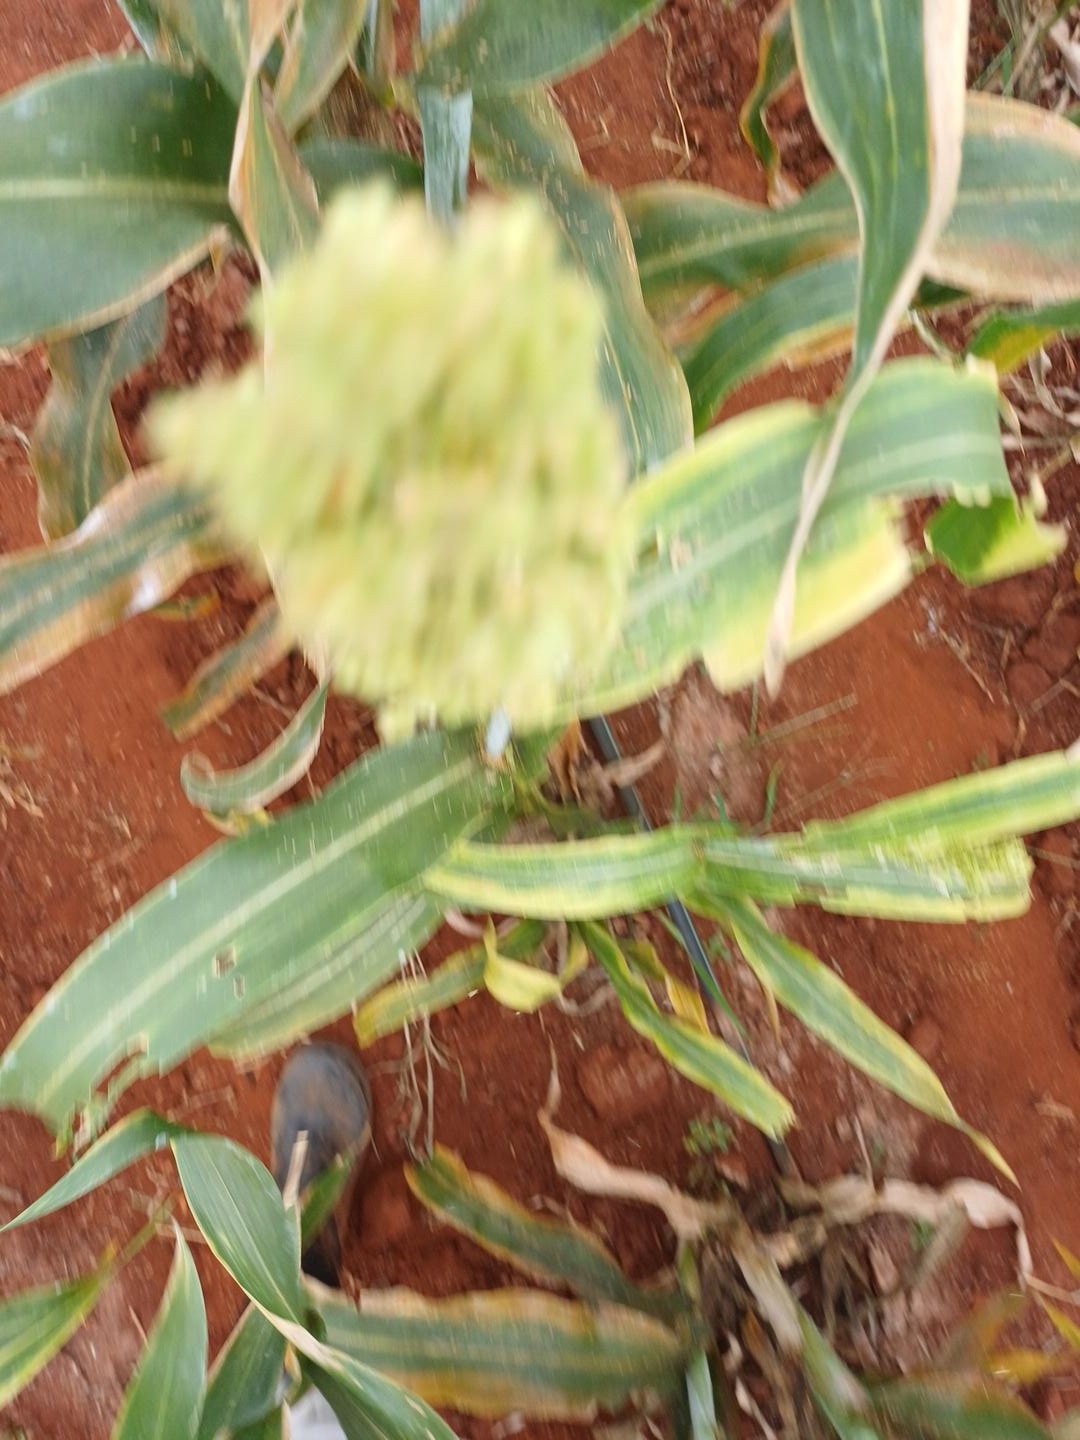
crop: sorghum
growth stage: filling grain
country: Kenya
